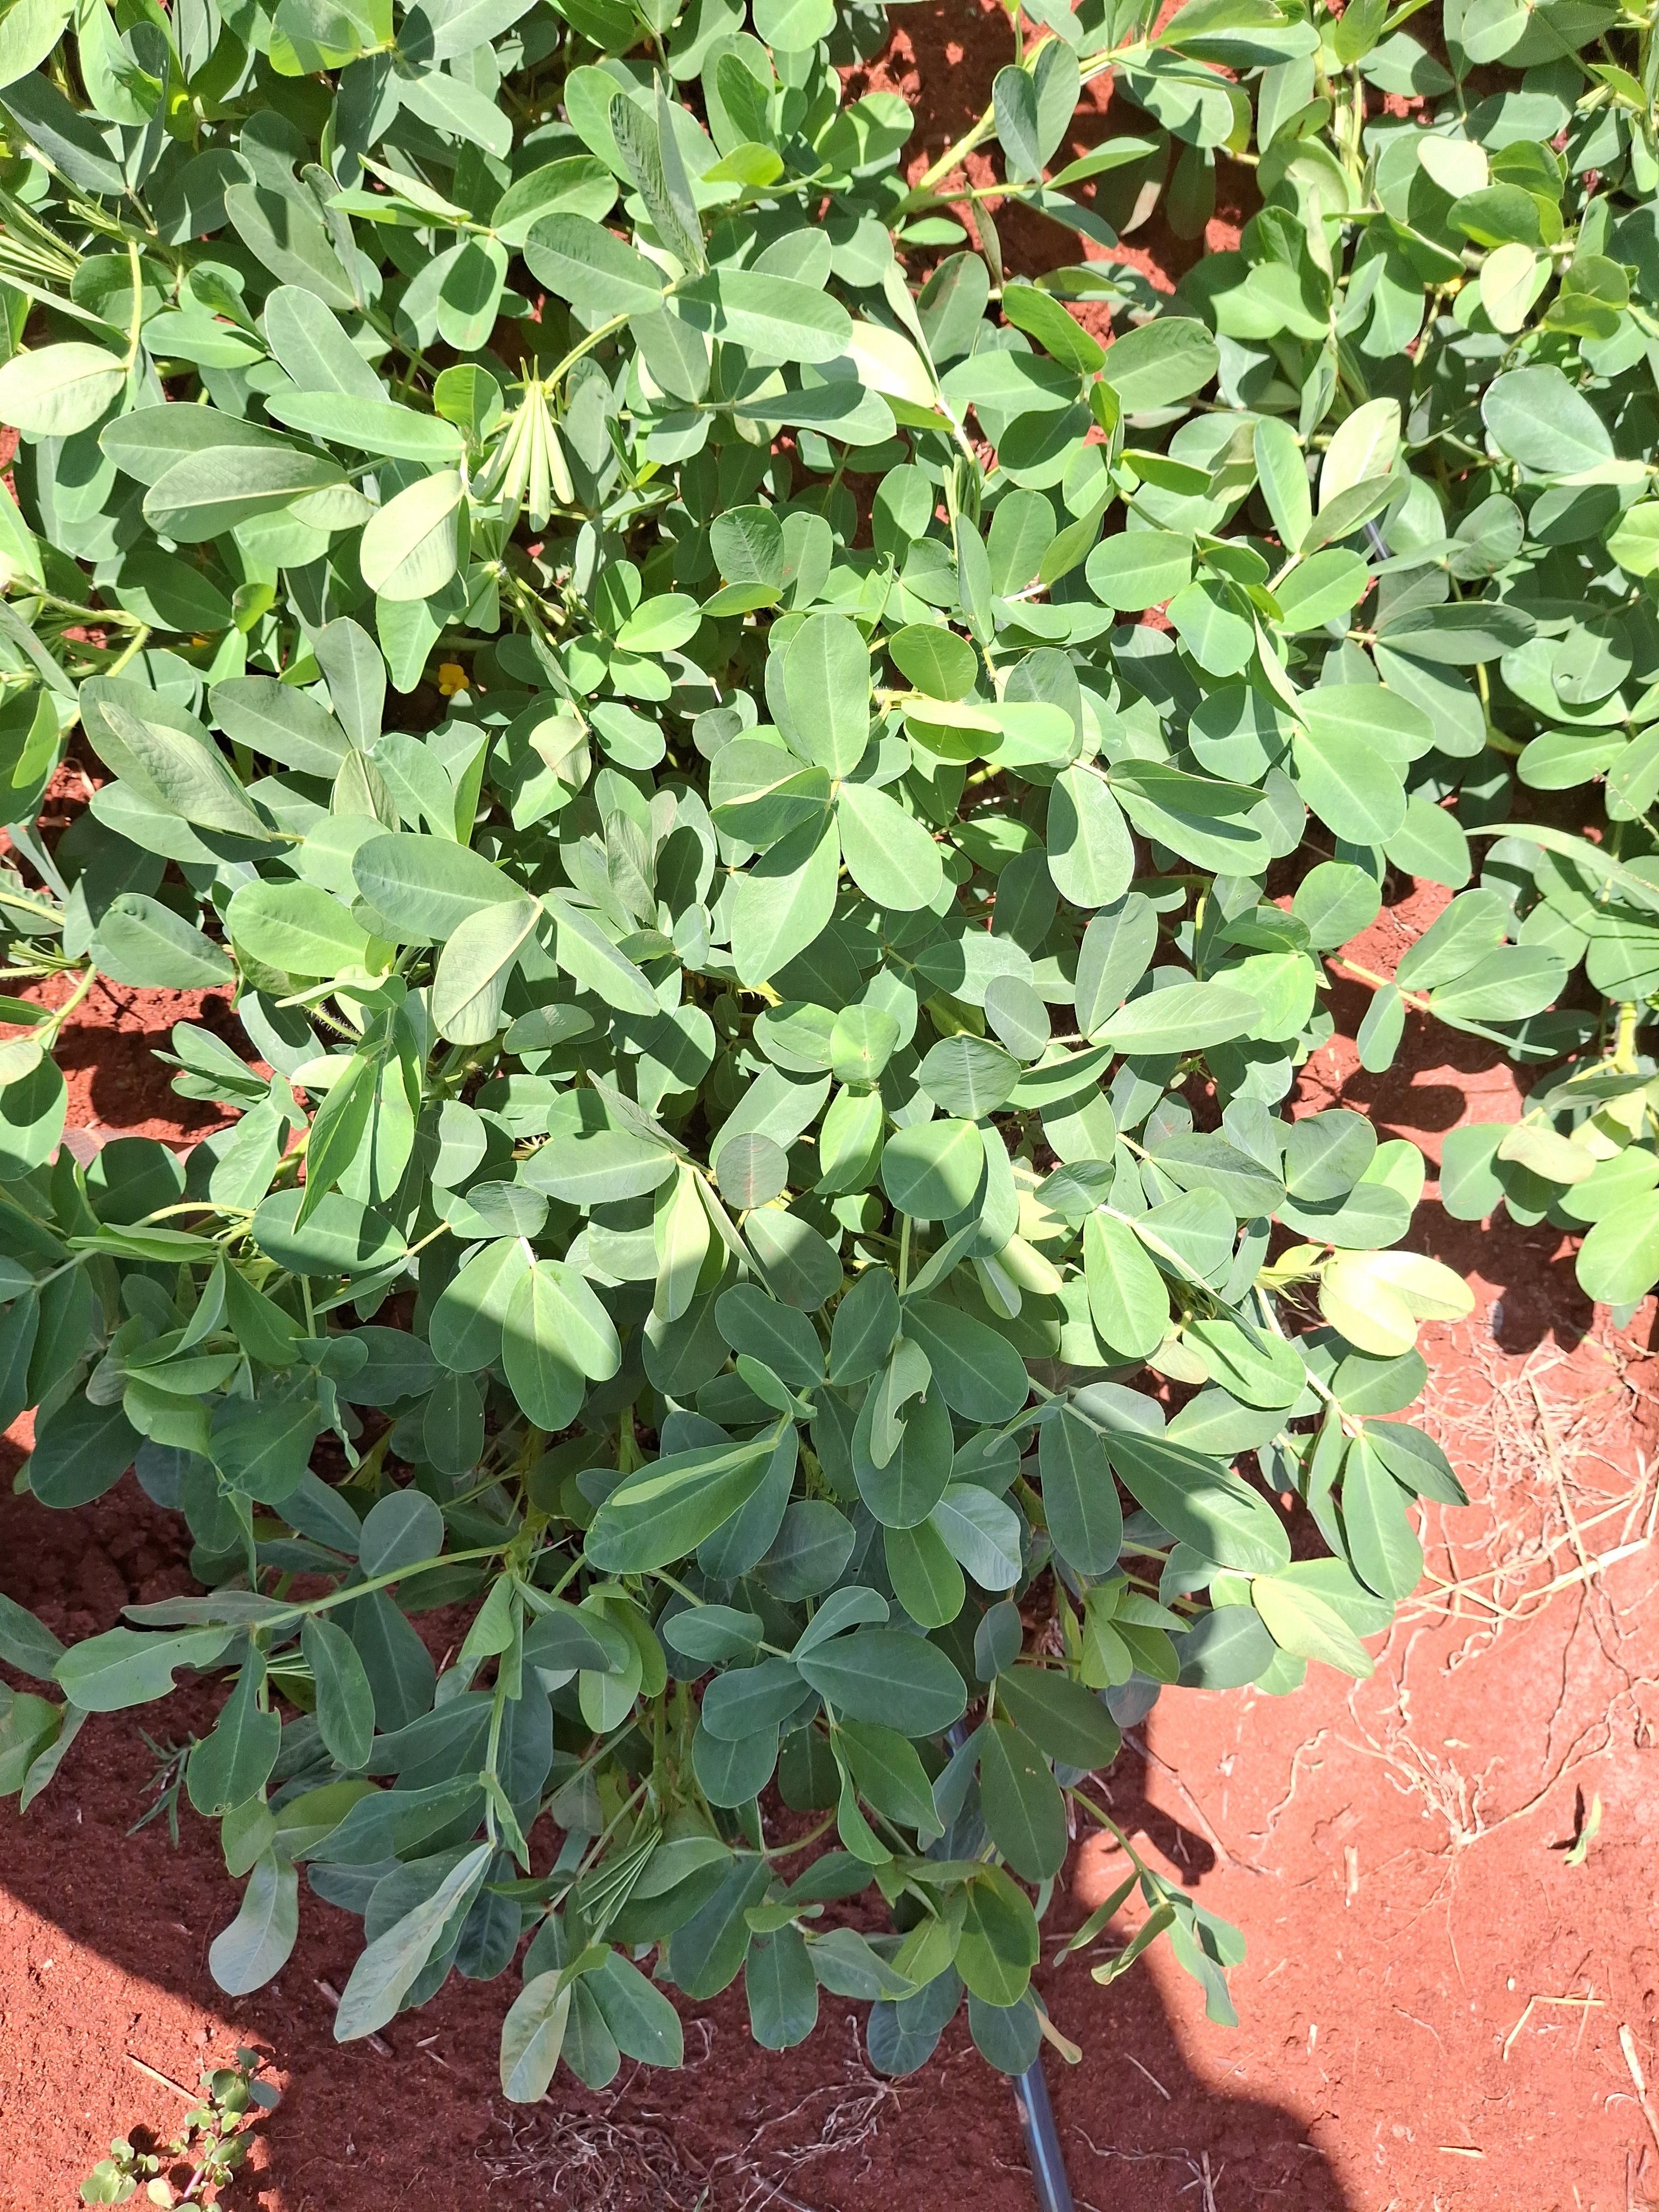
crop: groundnut
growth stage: flowering
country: Kenya
